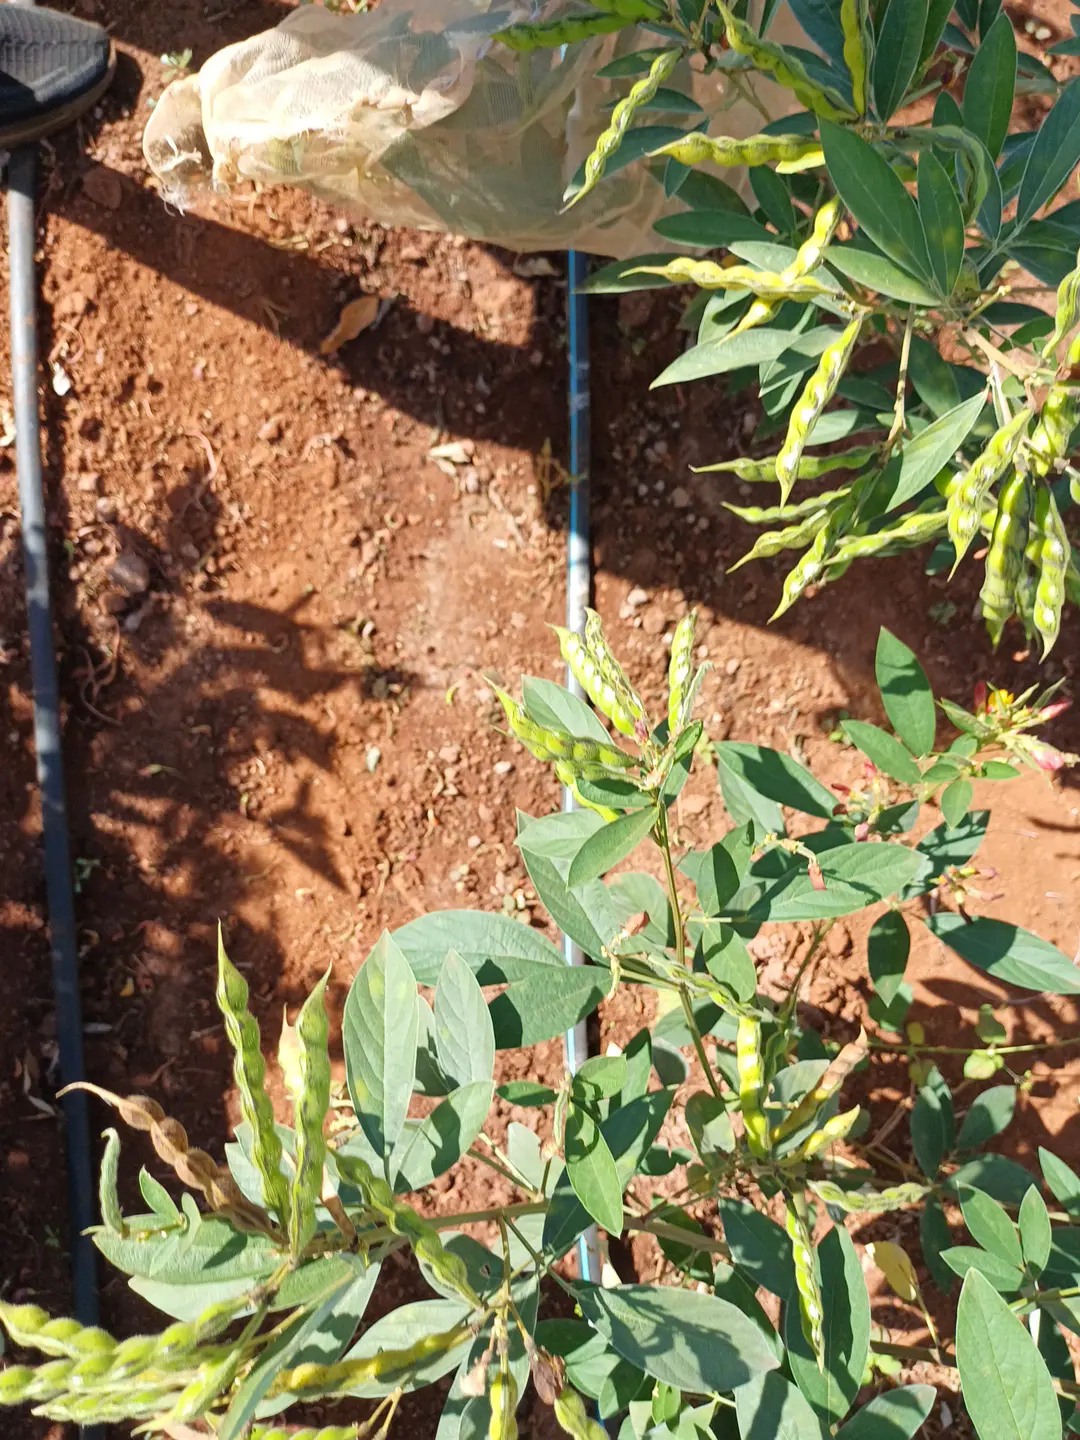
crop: pigeonpea
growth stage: development pod
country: Kenya
